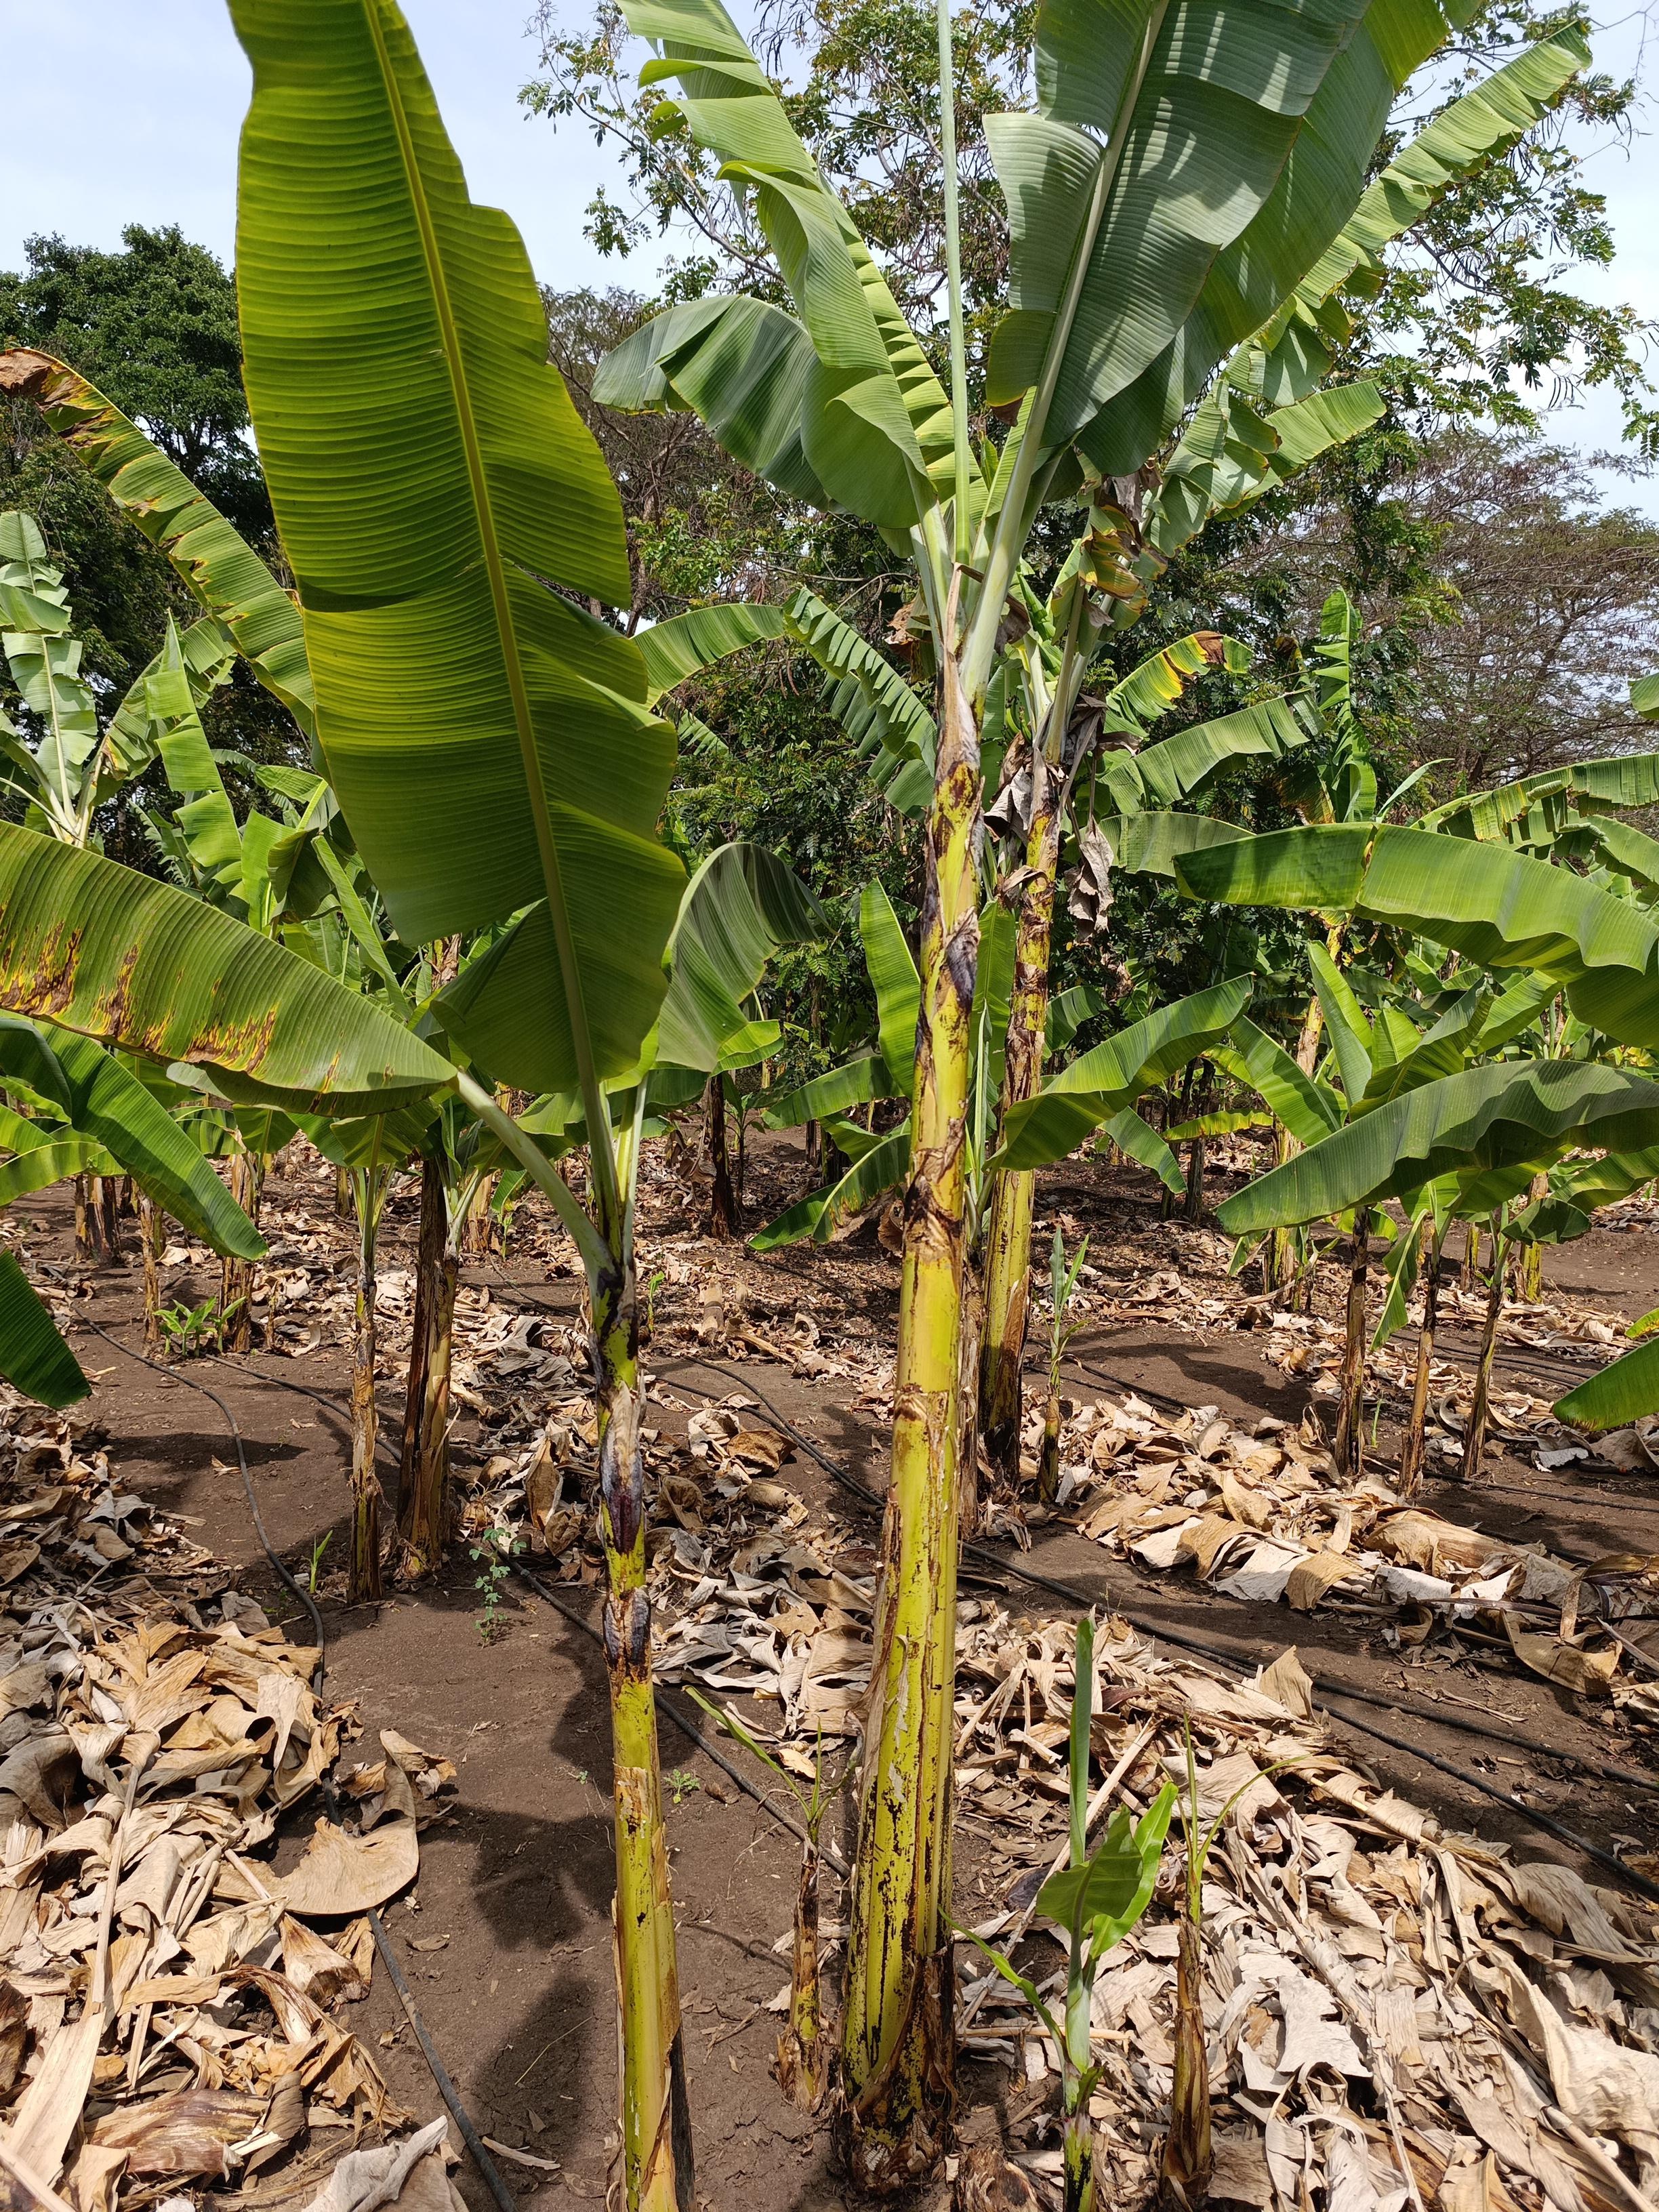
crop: banana
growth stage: vegetative
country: Tanzania
